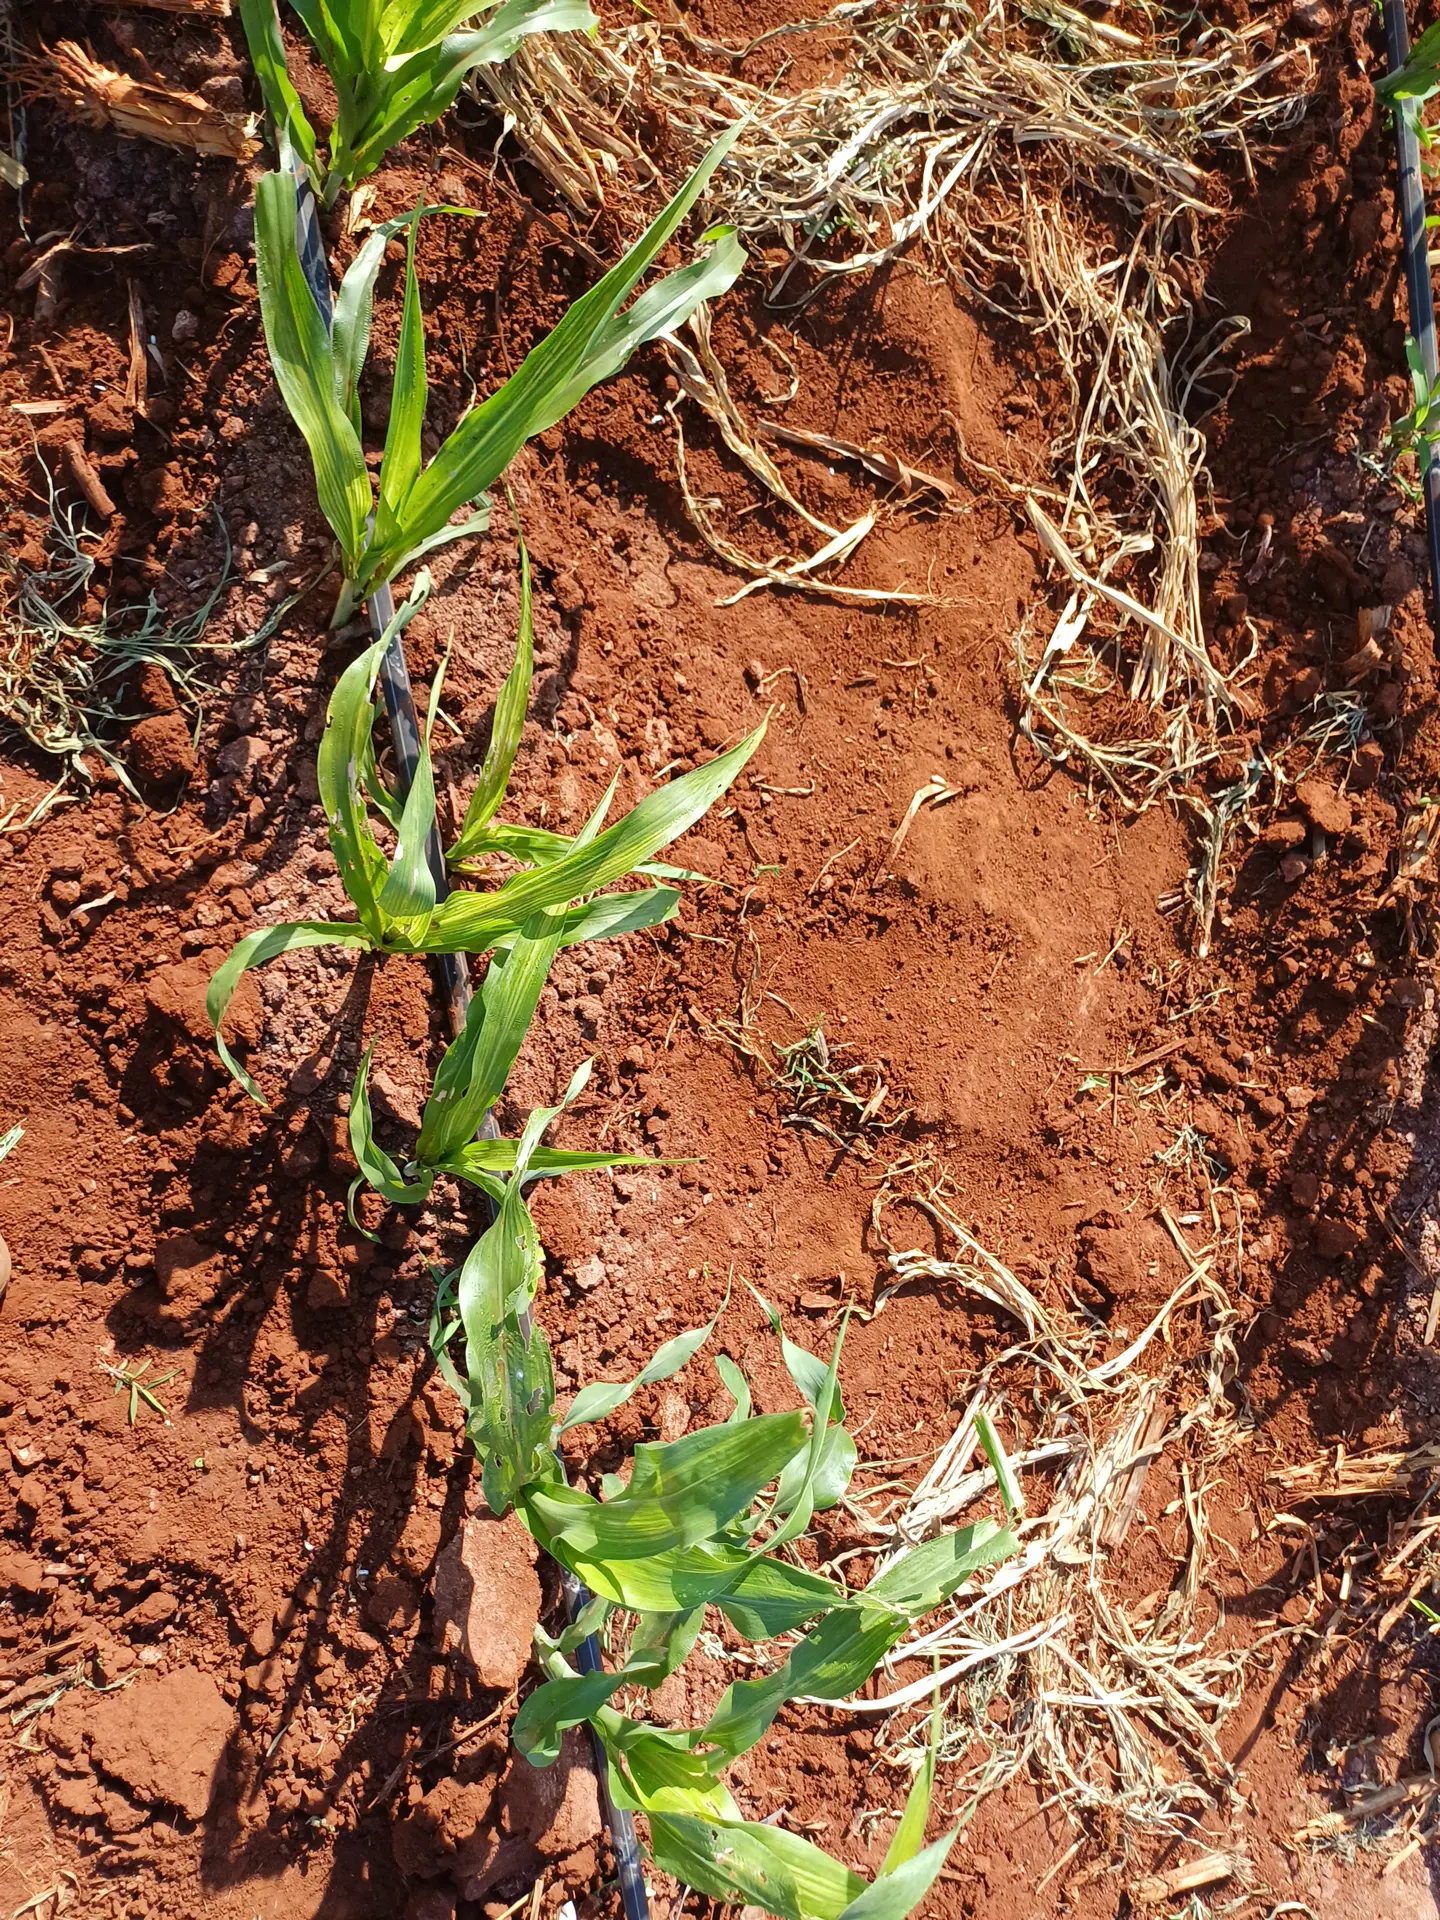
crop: sorghum
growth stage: vegetative
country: Kenya
